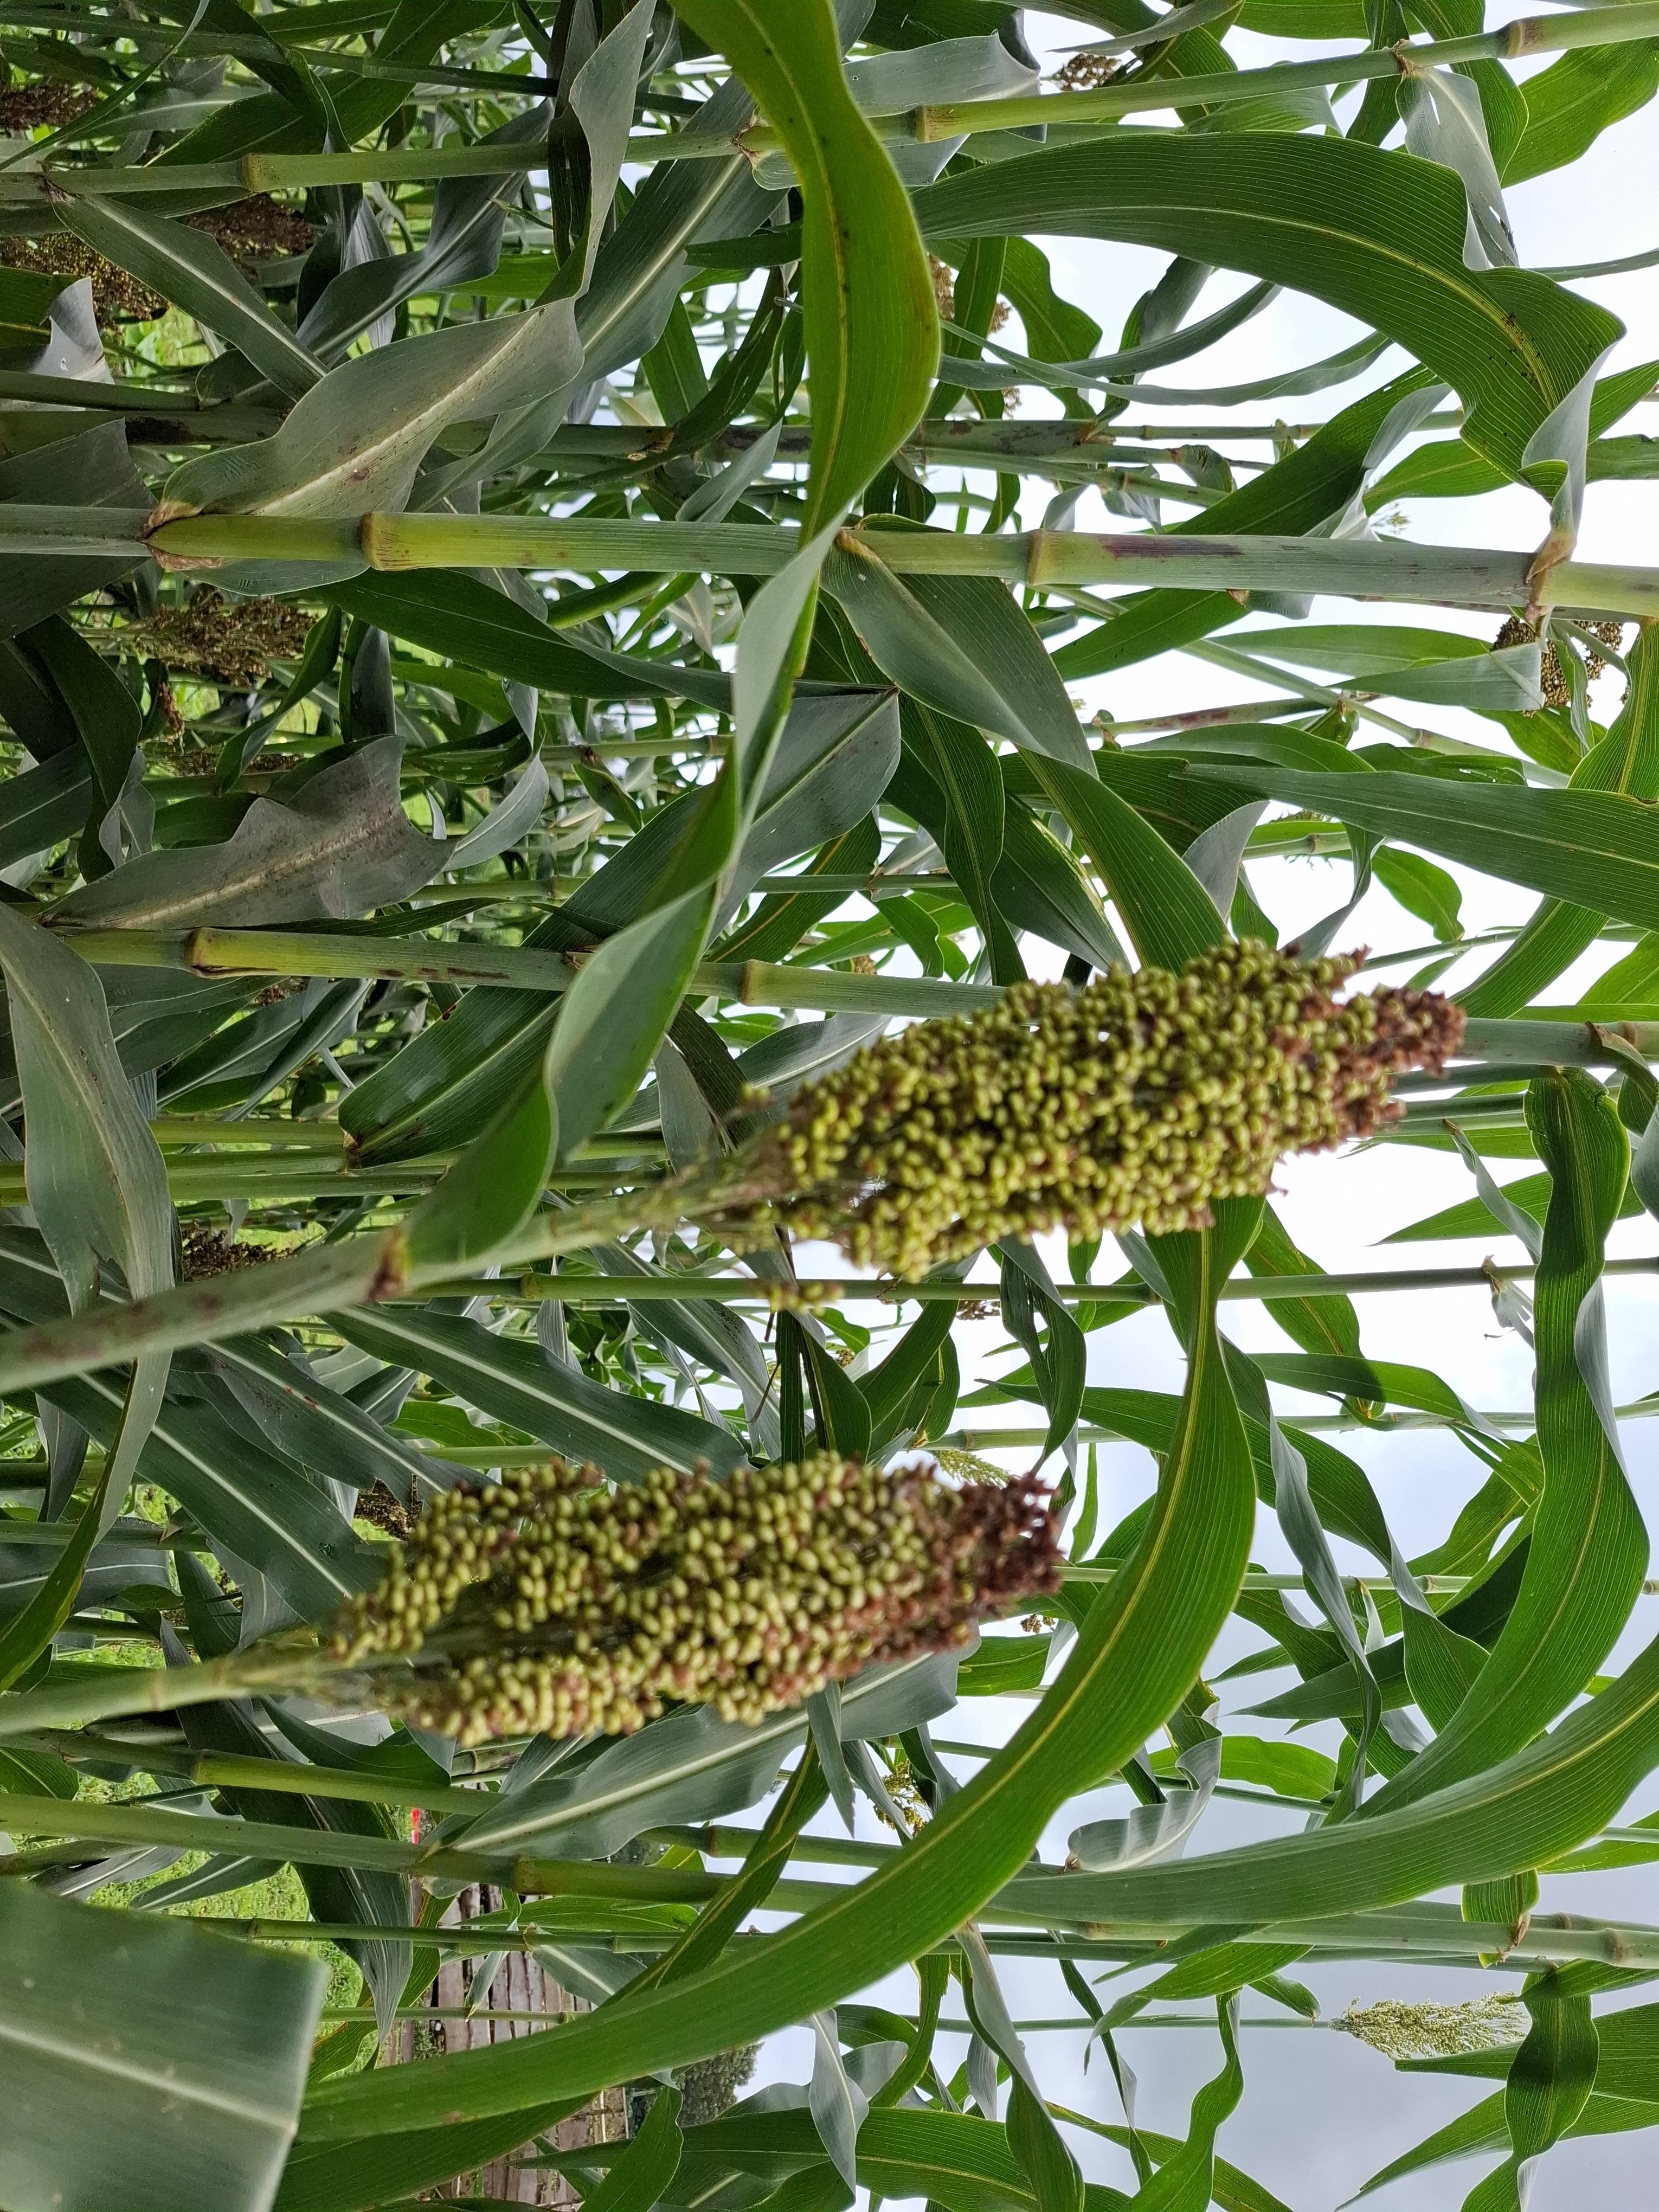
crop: sorghum
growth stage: filling grain
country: Tanzania
